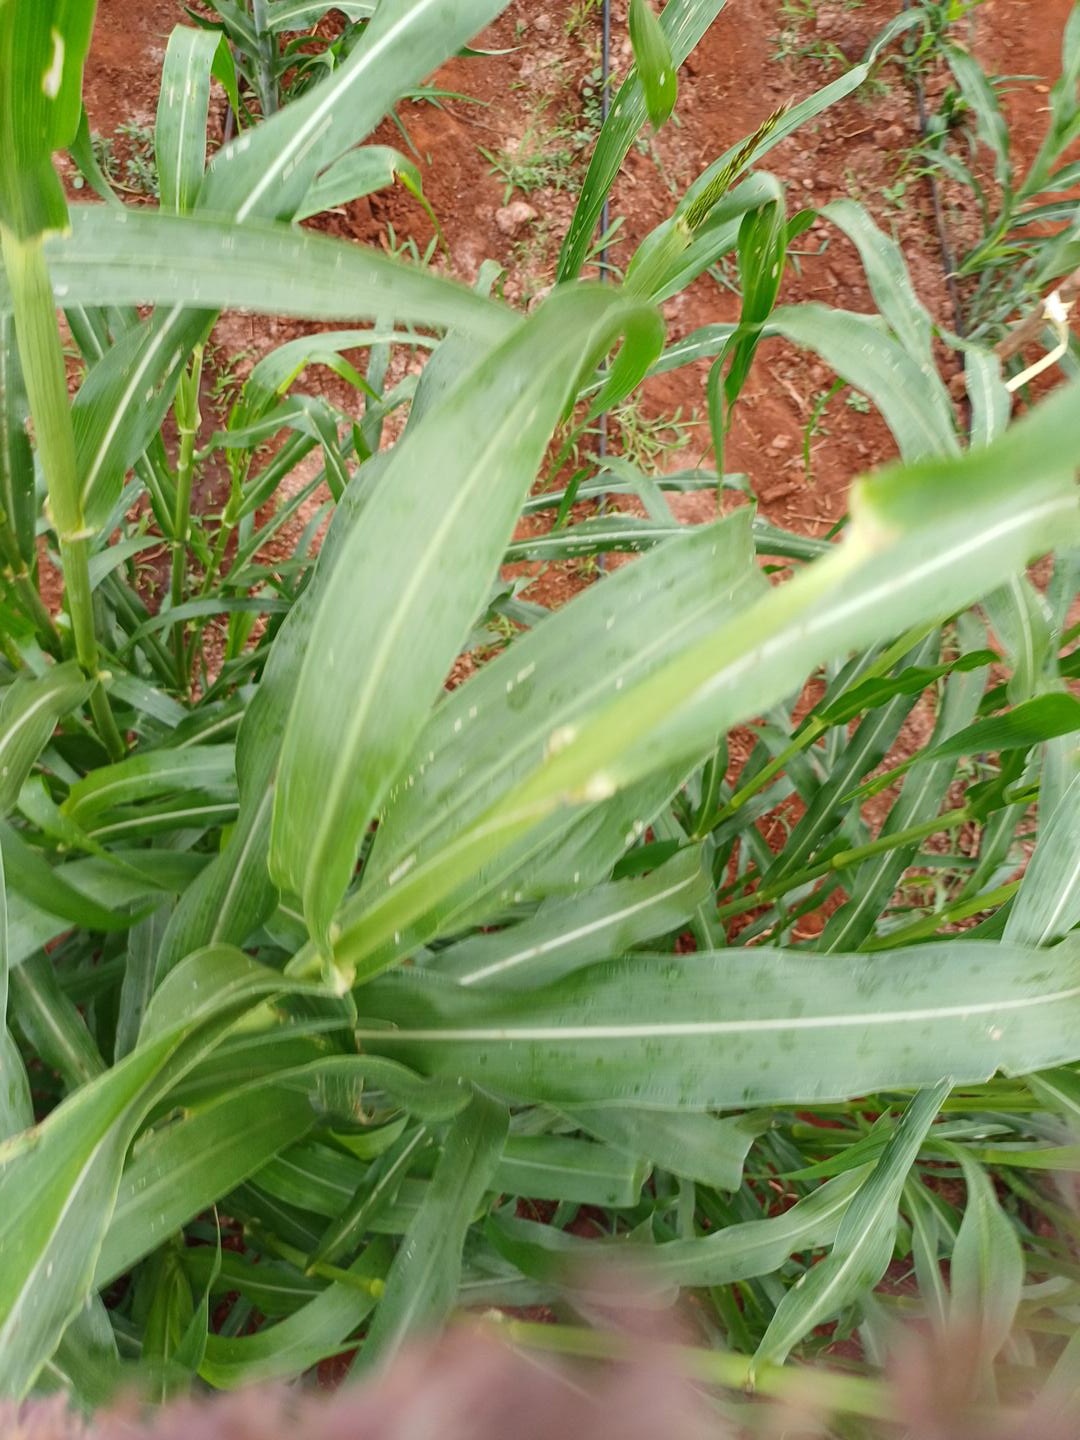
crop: pearl millet
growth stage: flowering
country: Kenya
